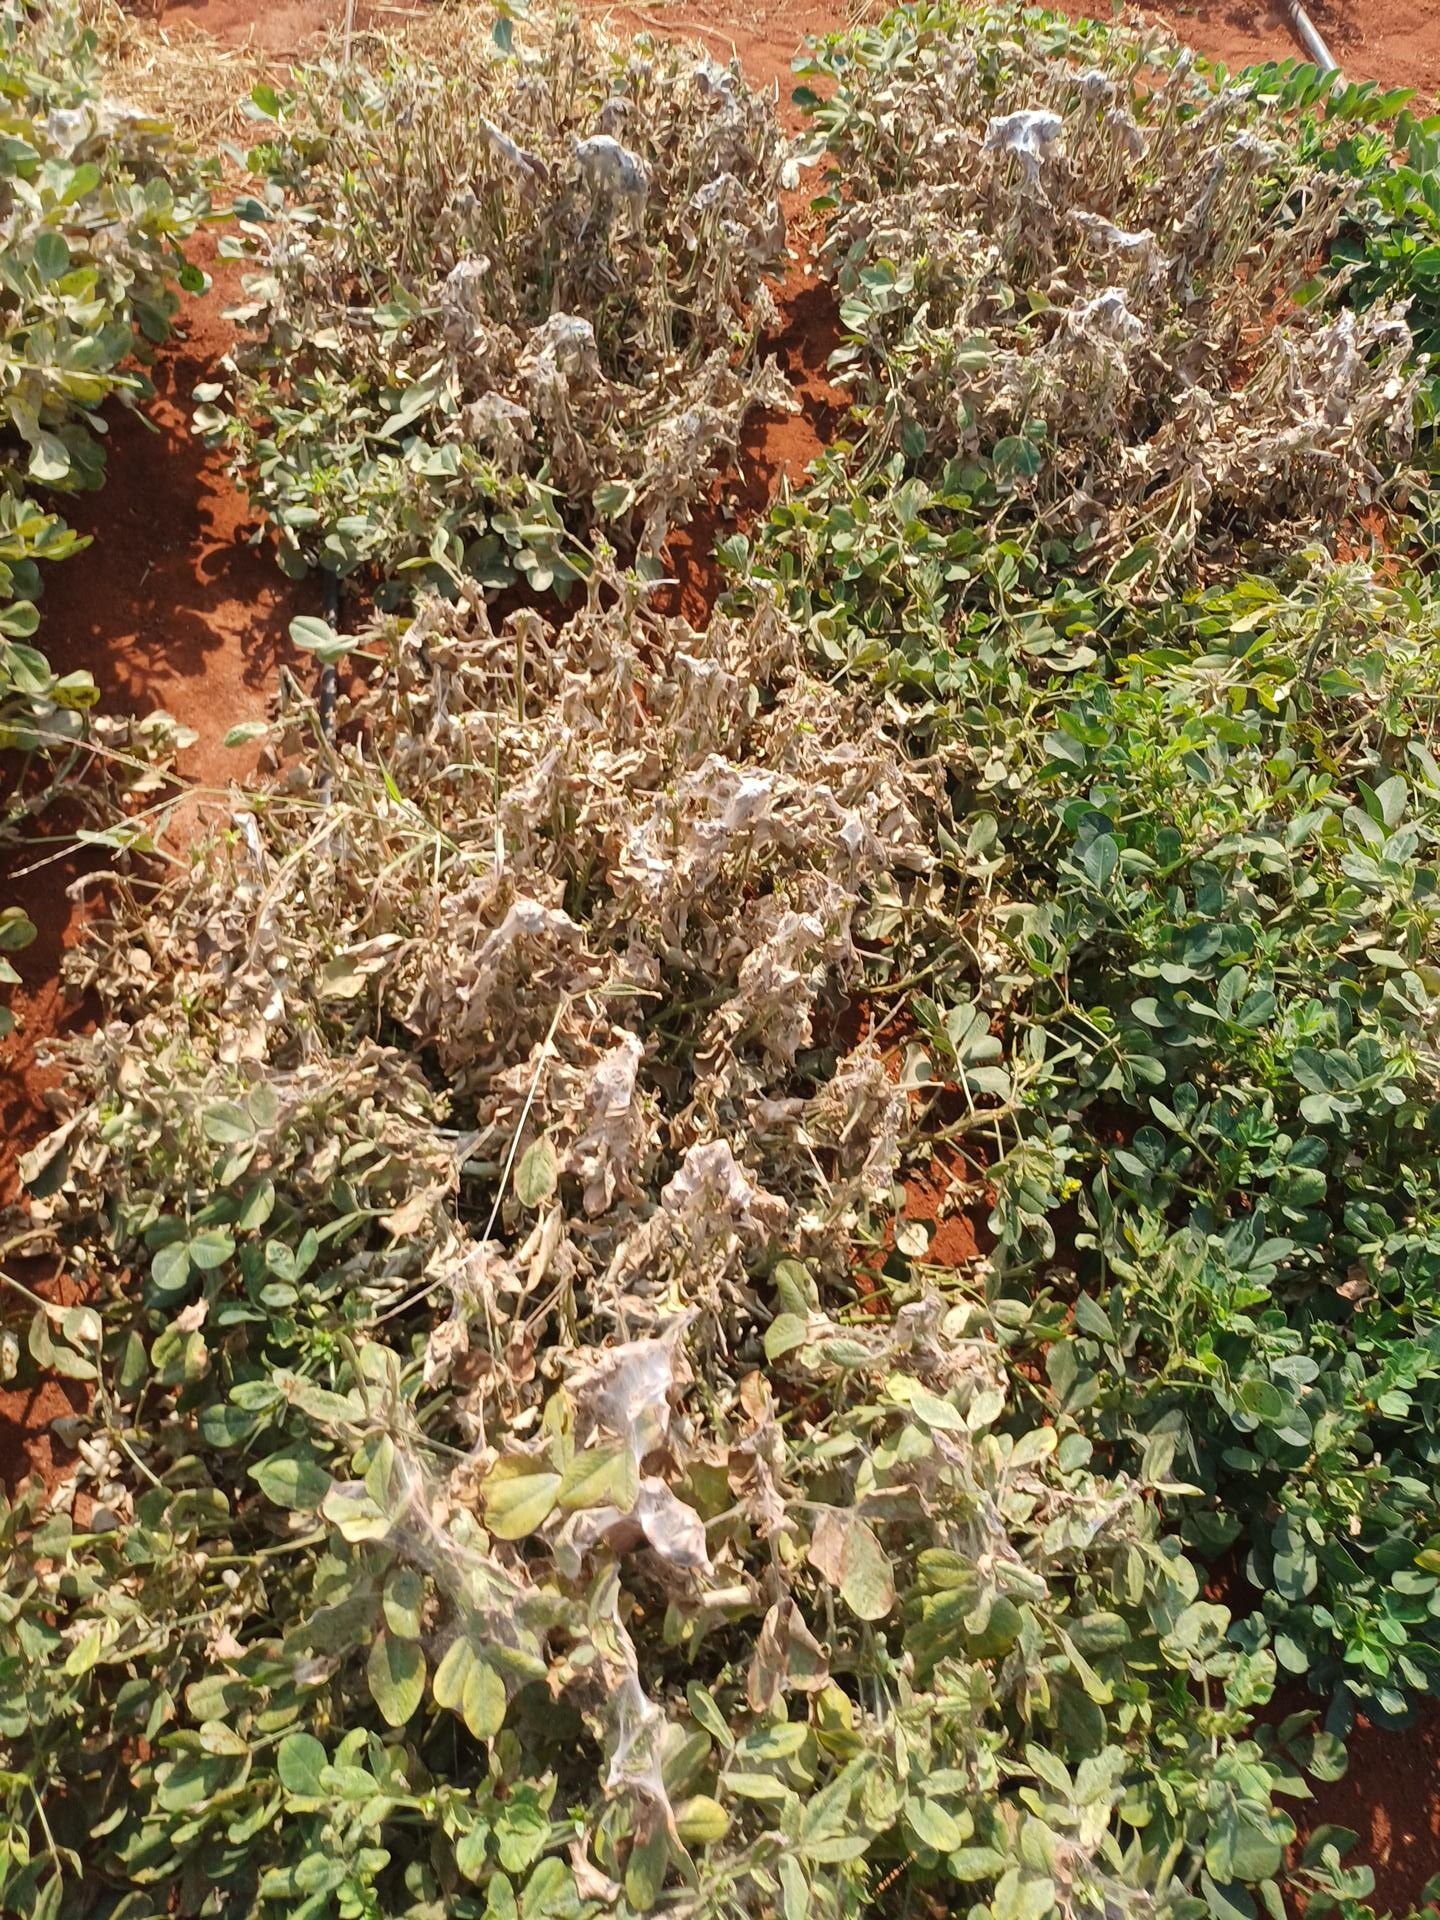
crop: groundnut
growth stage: maturity
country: Kenya
